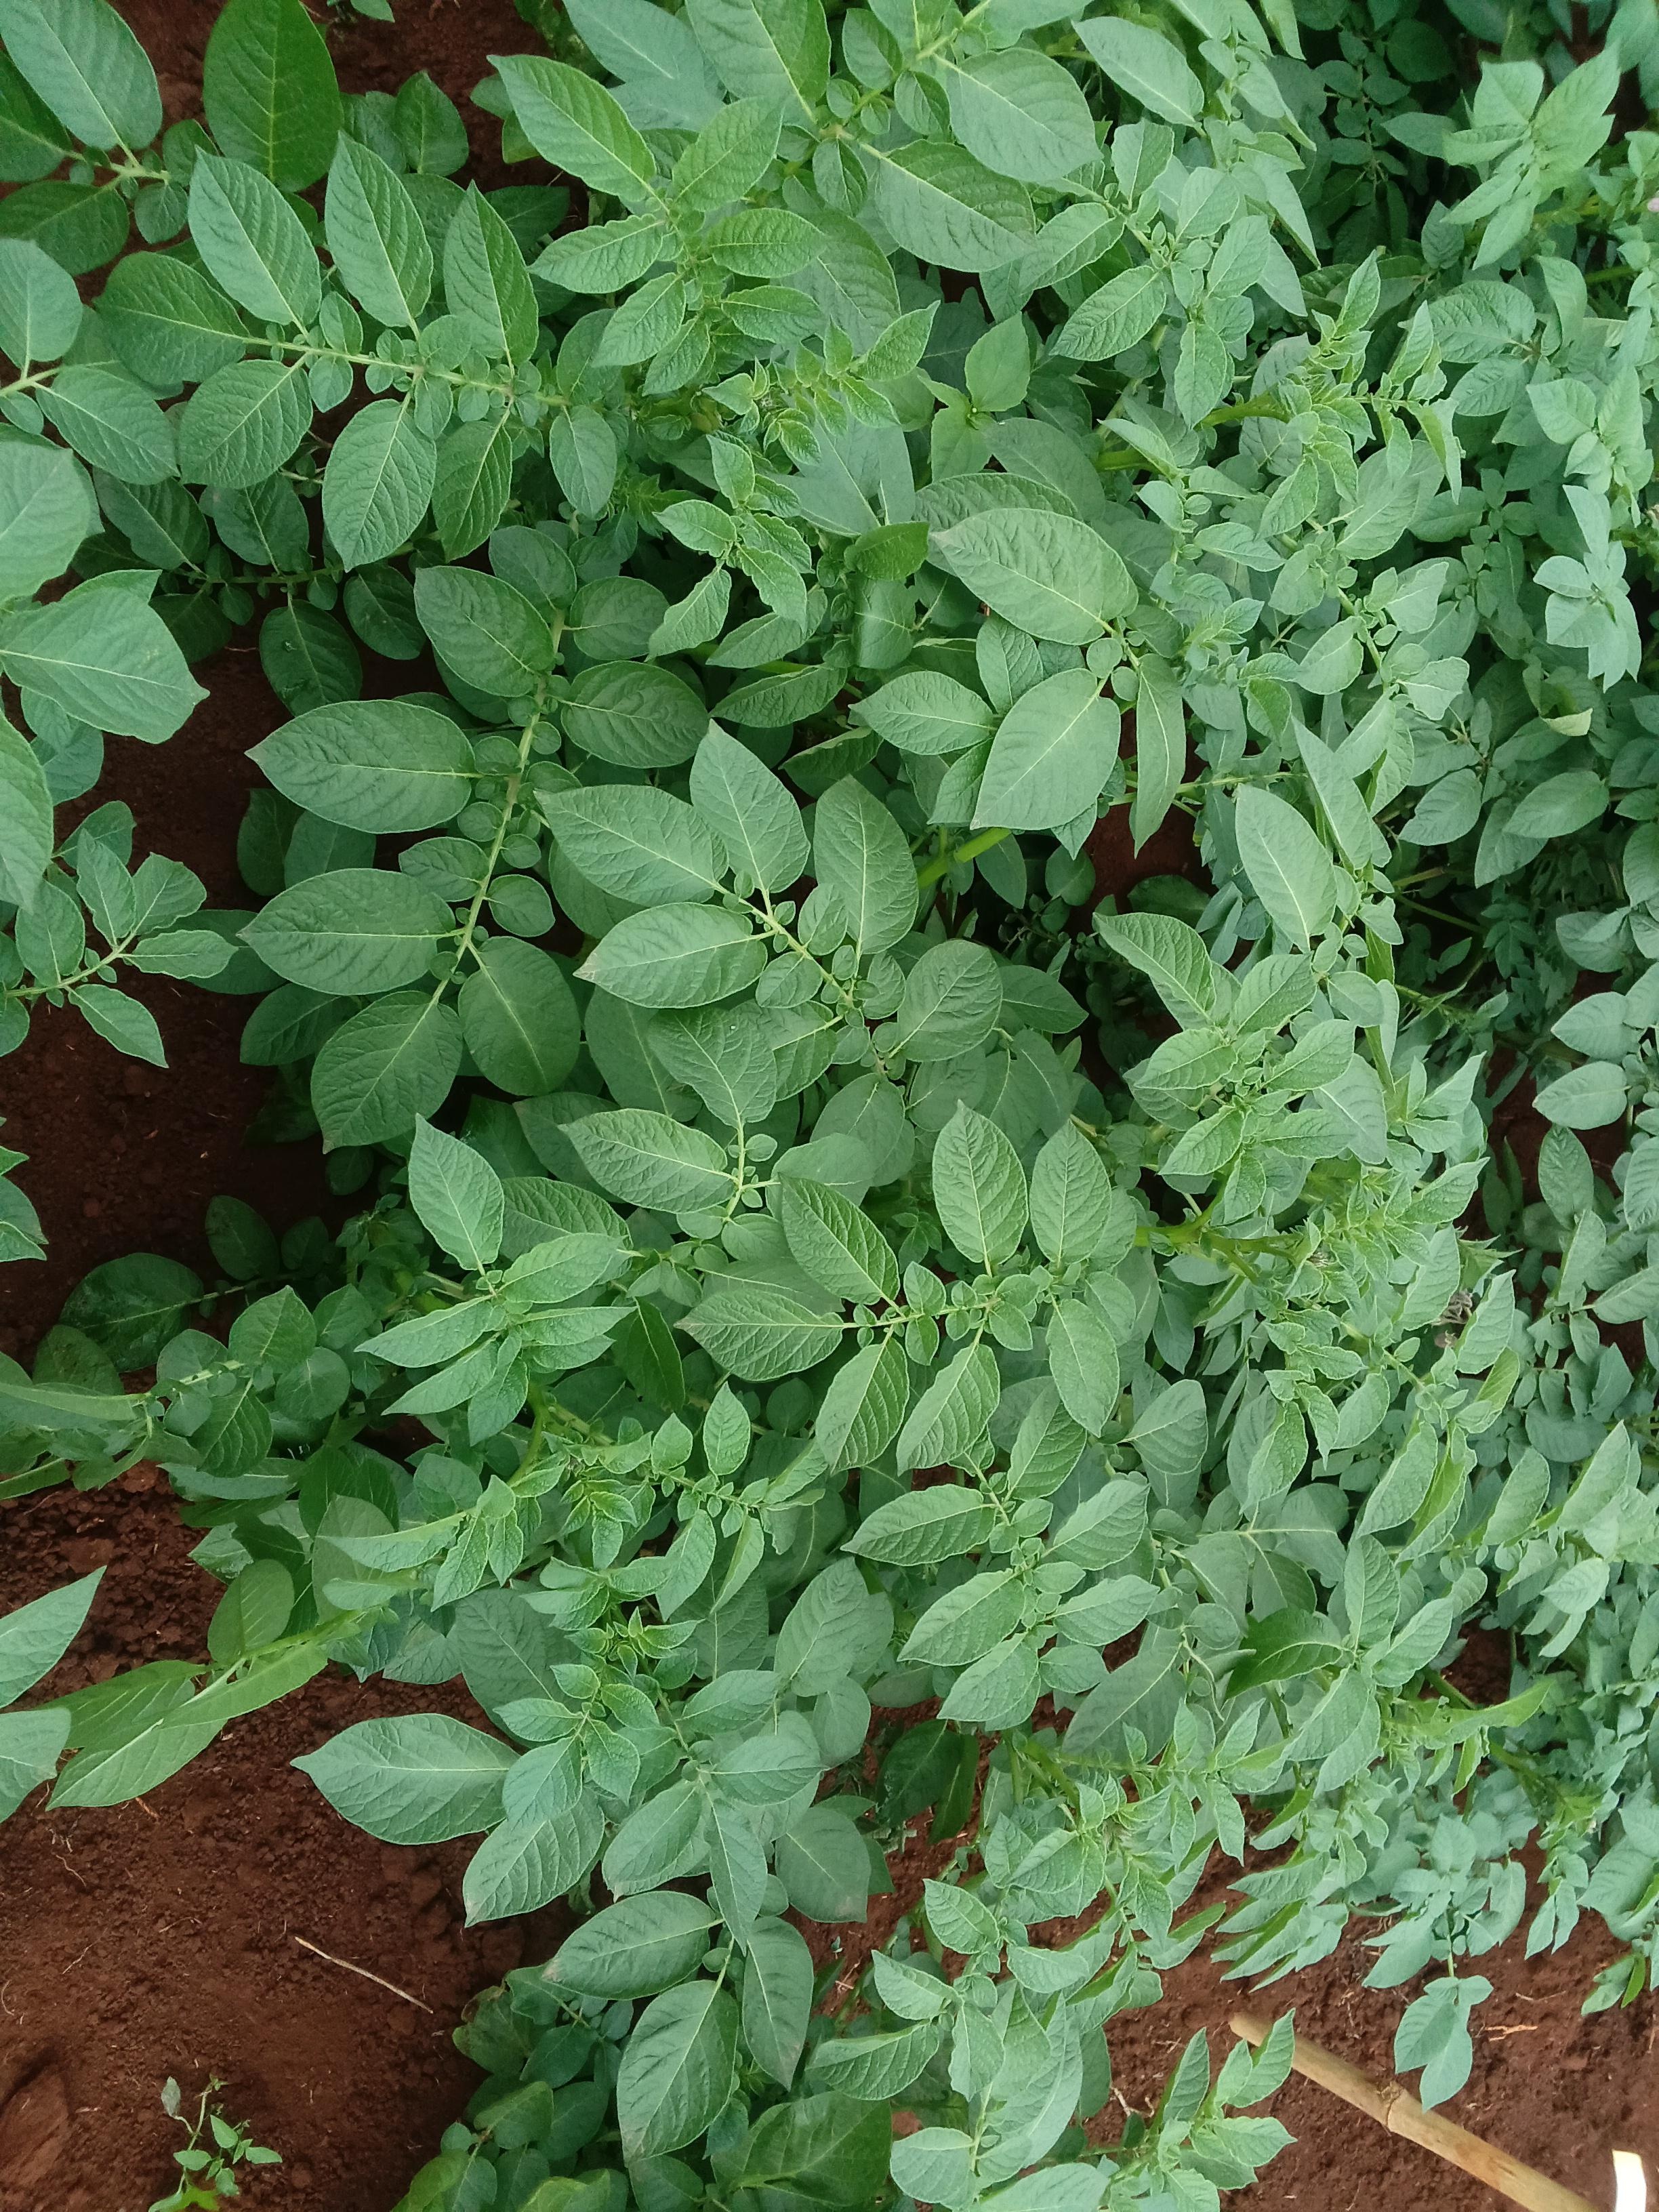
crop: potato
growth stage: vegetative
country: Kenya
